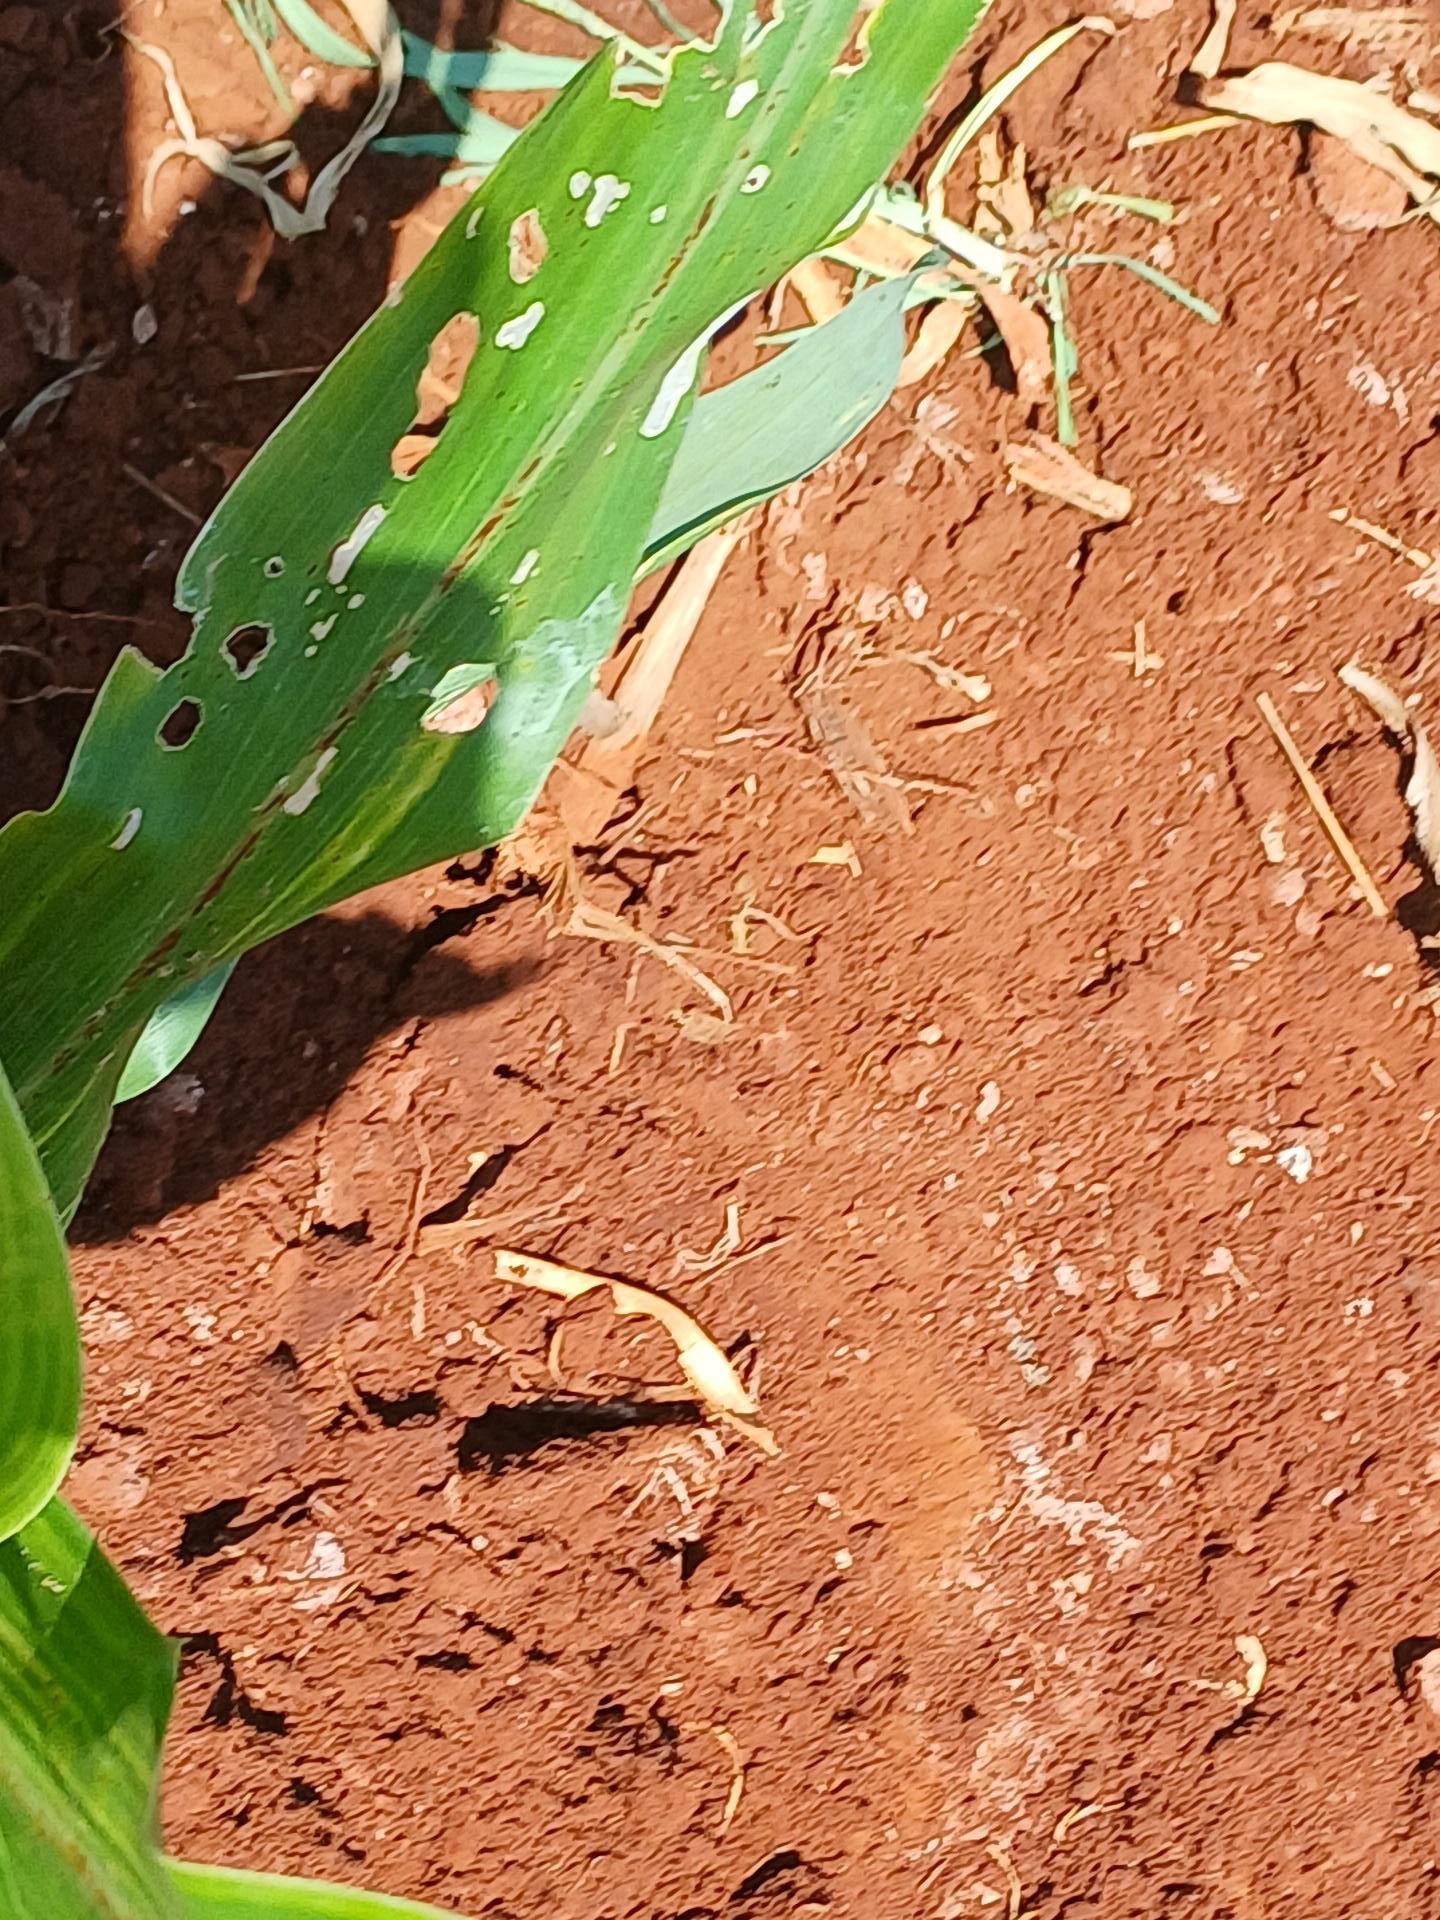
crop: sorghum
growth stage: vegetative
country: Kenya
